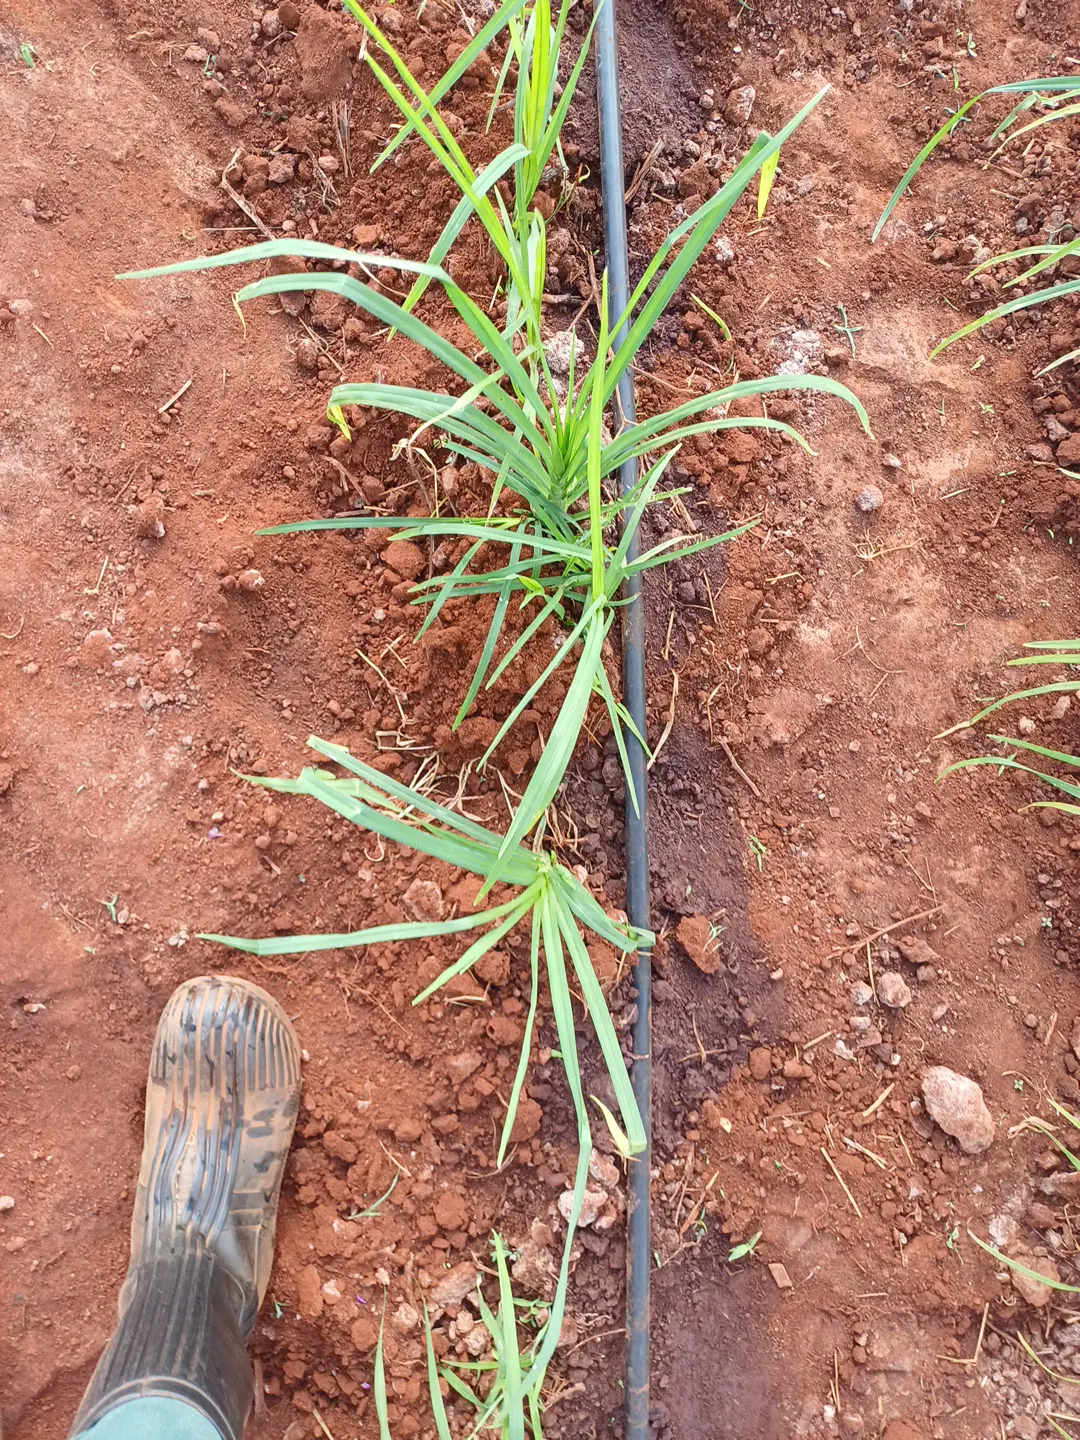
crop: finger millet
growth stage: elongation stem
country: Kenya
